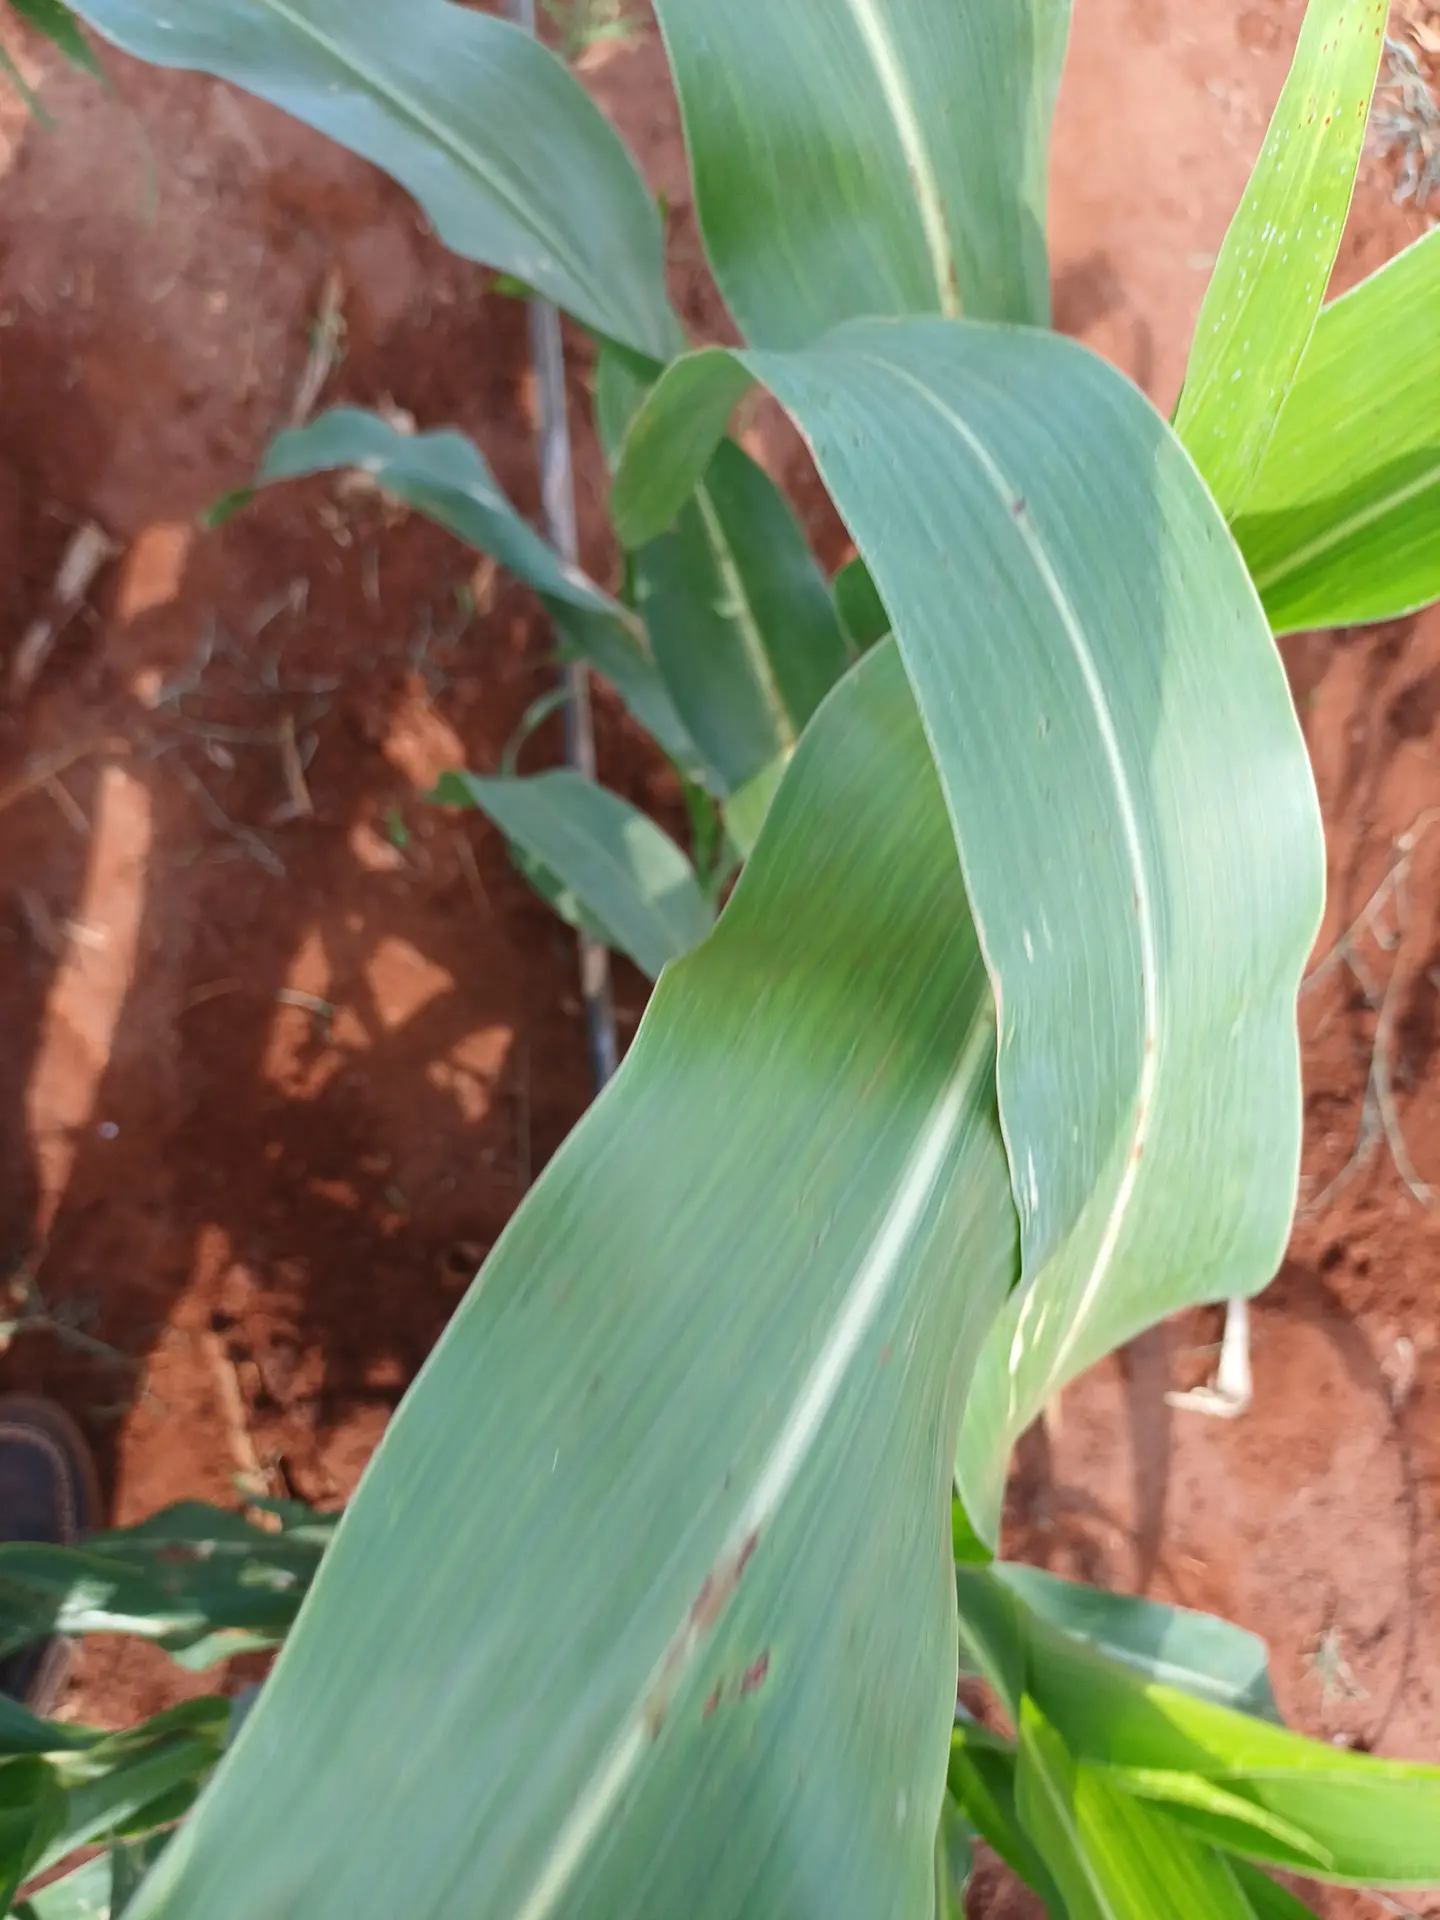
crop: sorghum
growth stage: vegetative
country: Kenya
